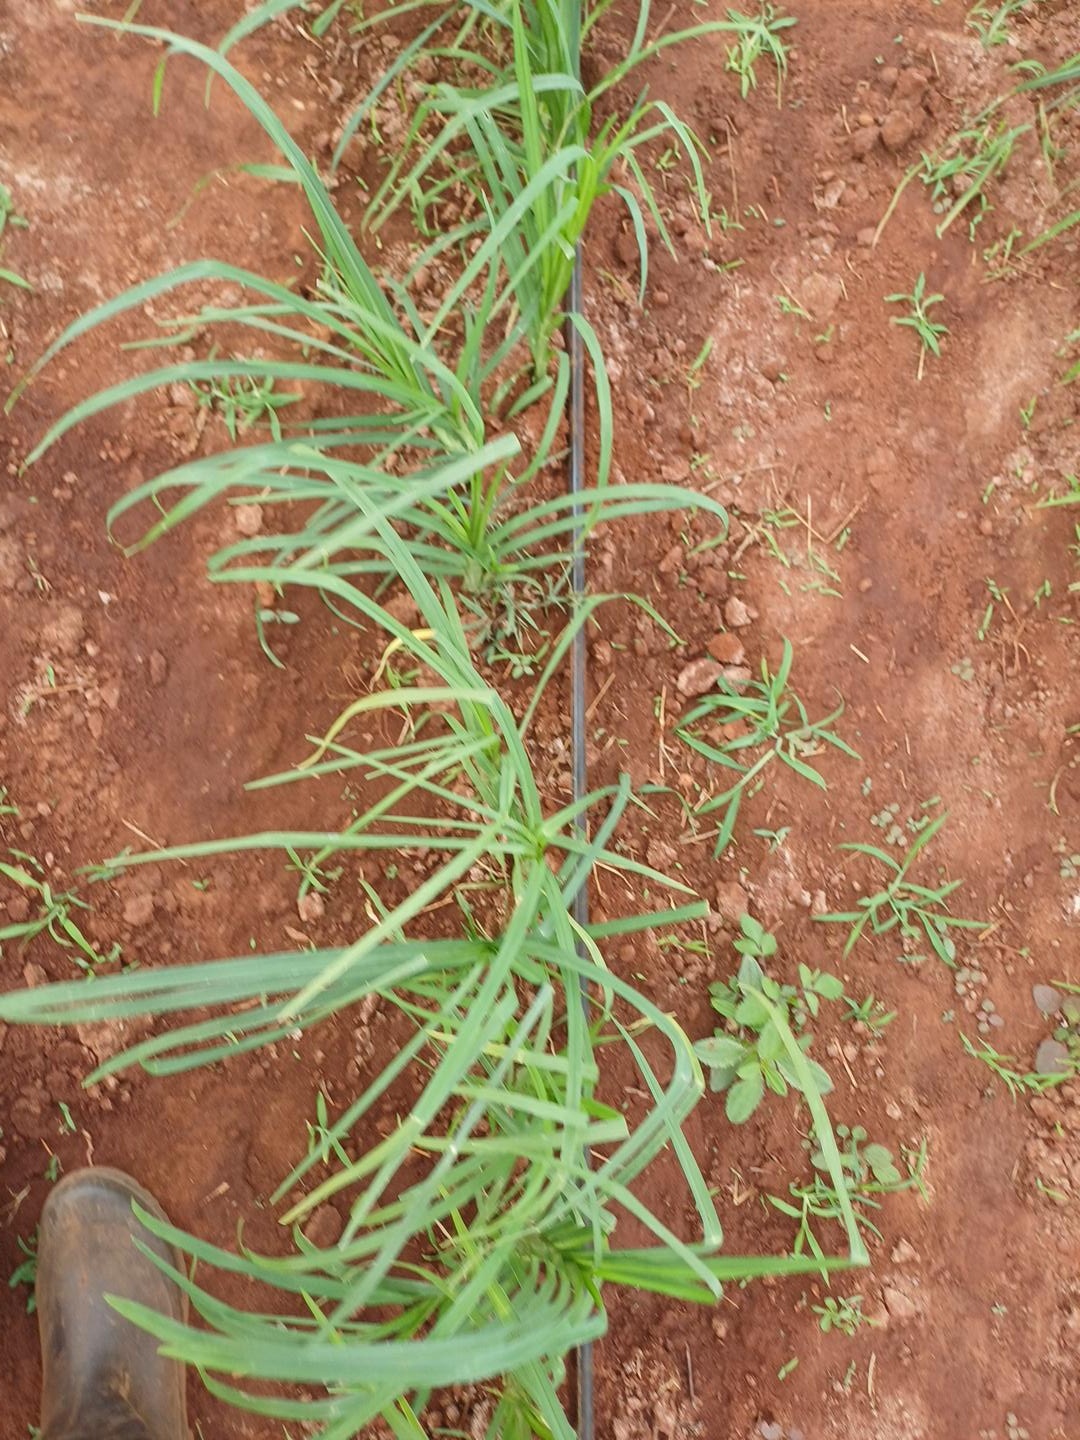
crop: finger millet
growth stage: vegetative
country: Kenya
